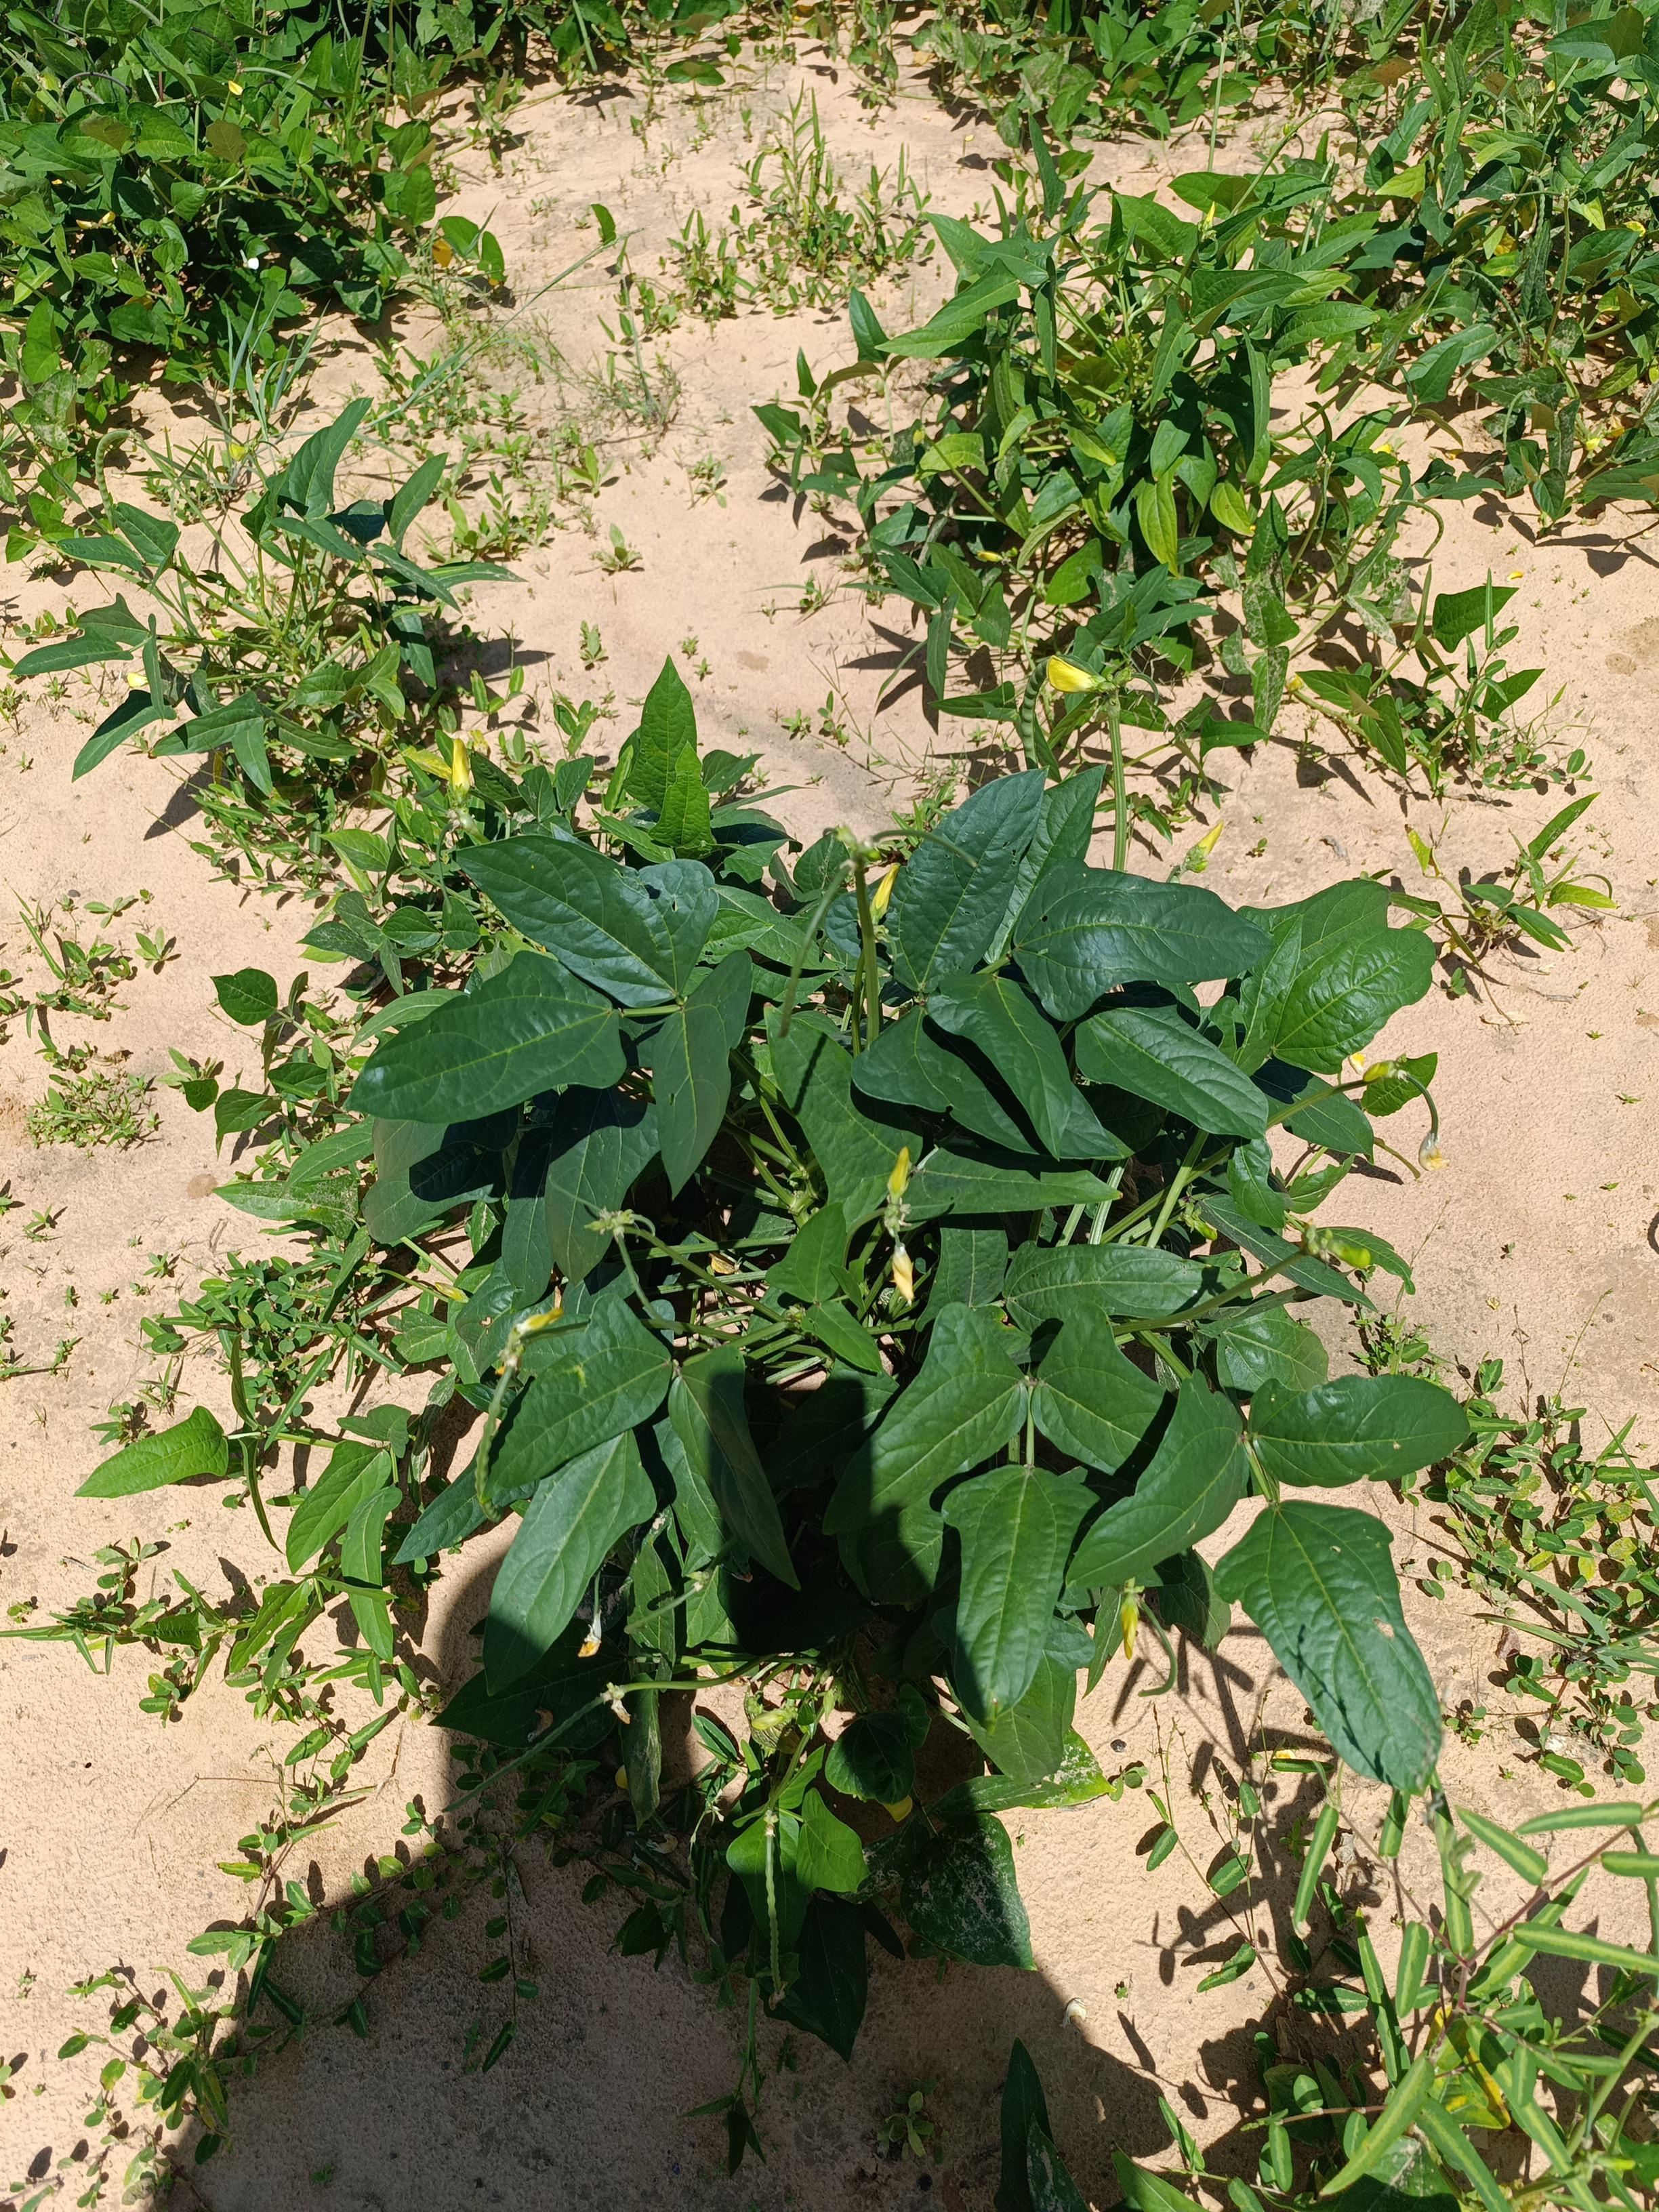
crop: cowpea
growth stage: maturity
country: Nigeria
